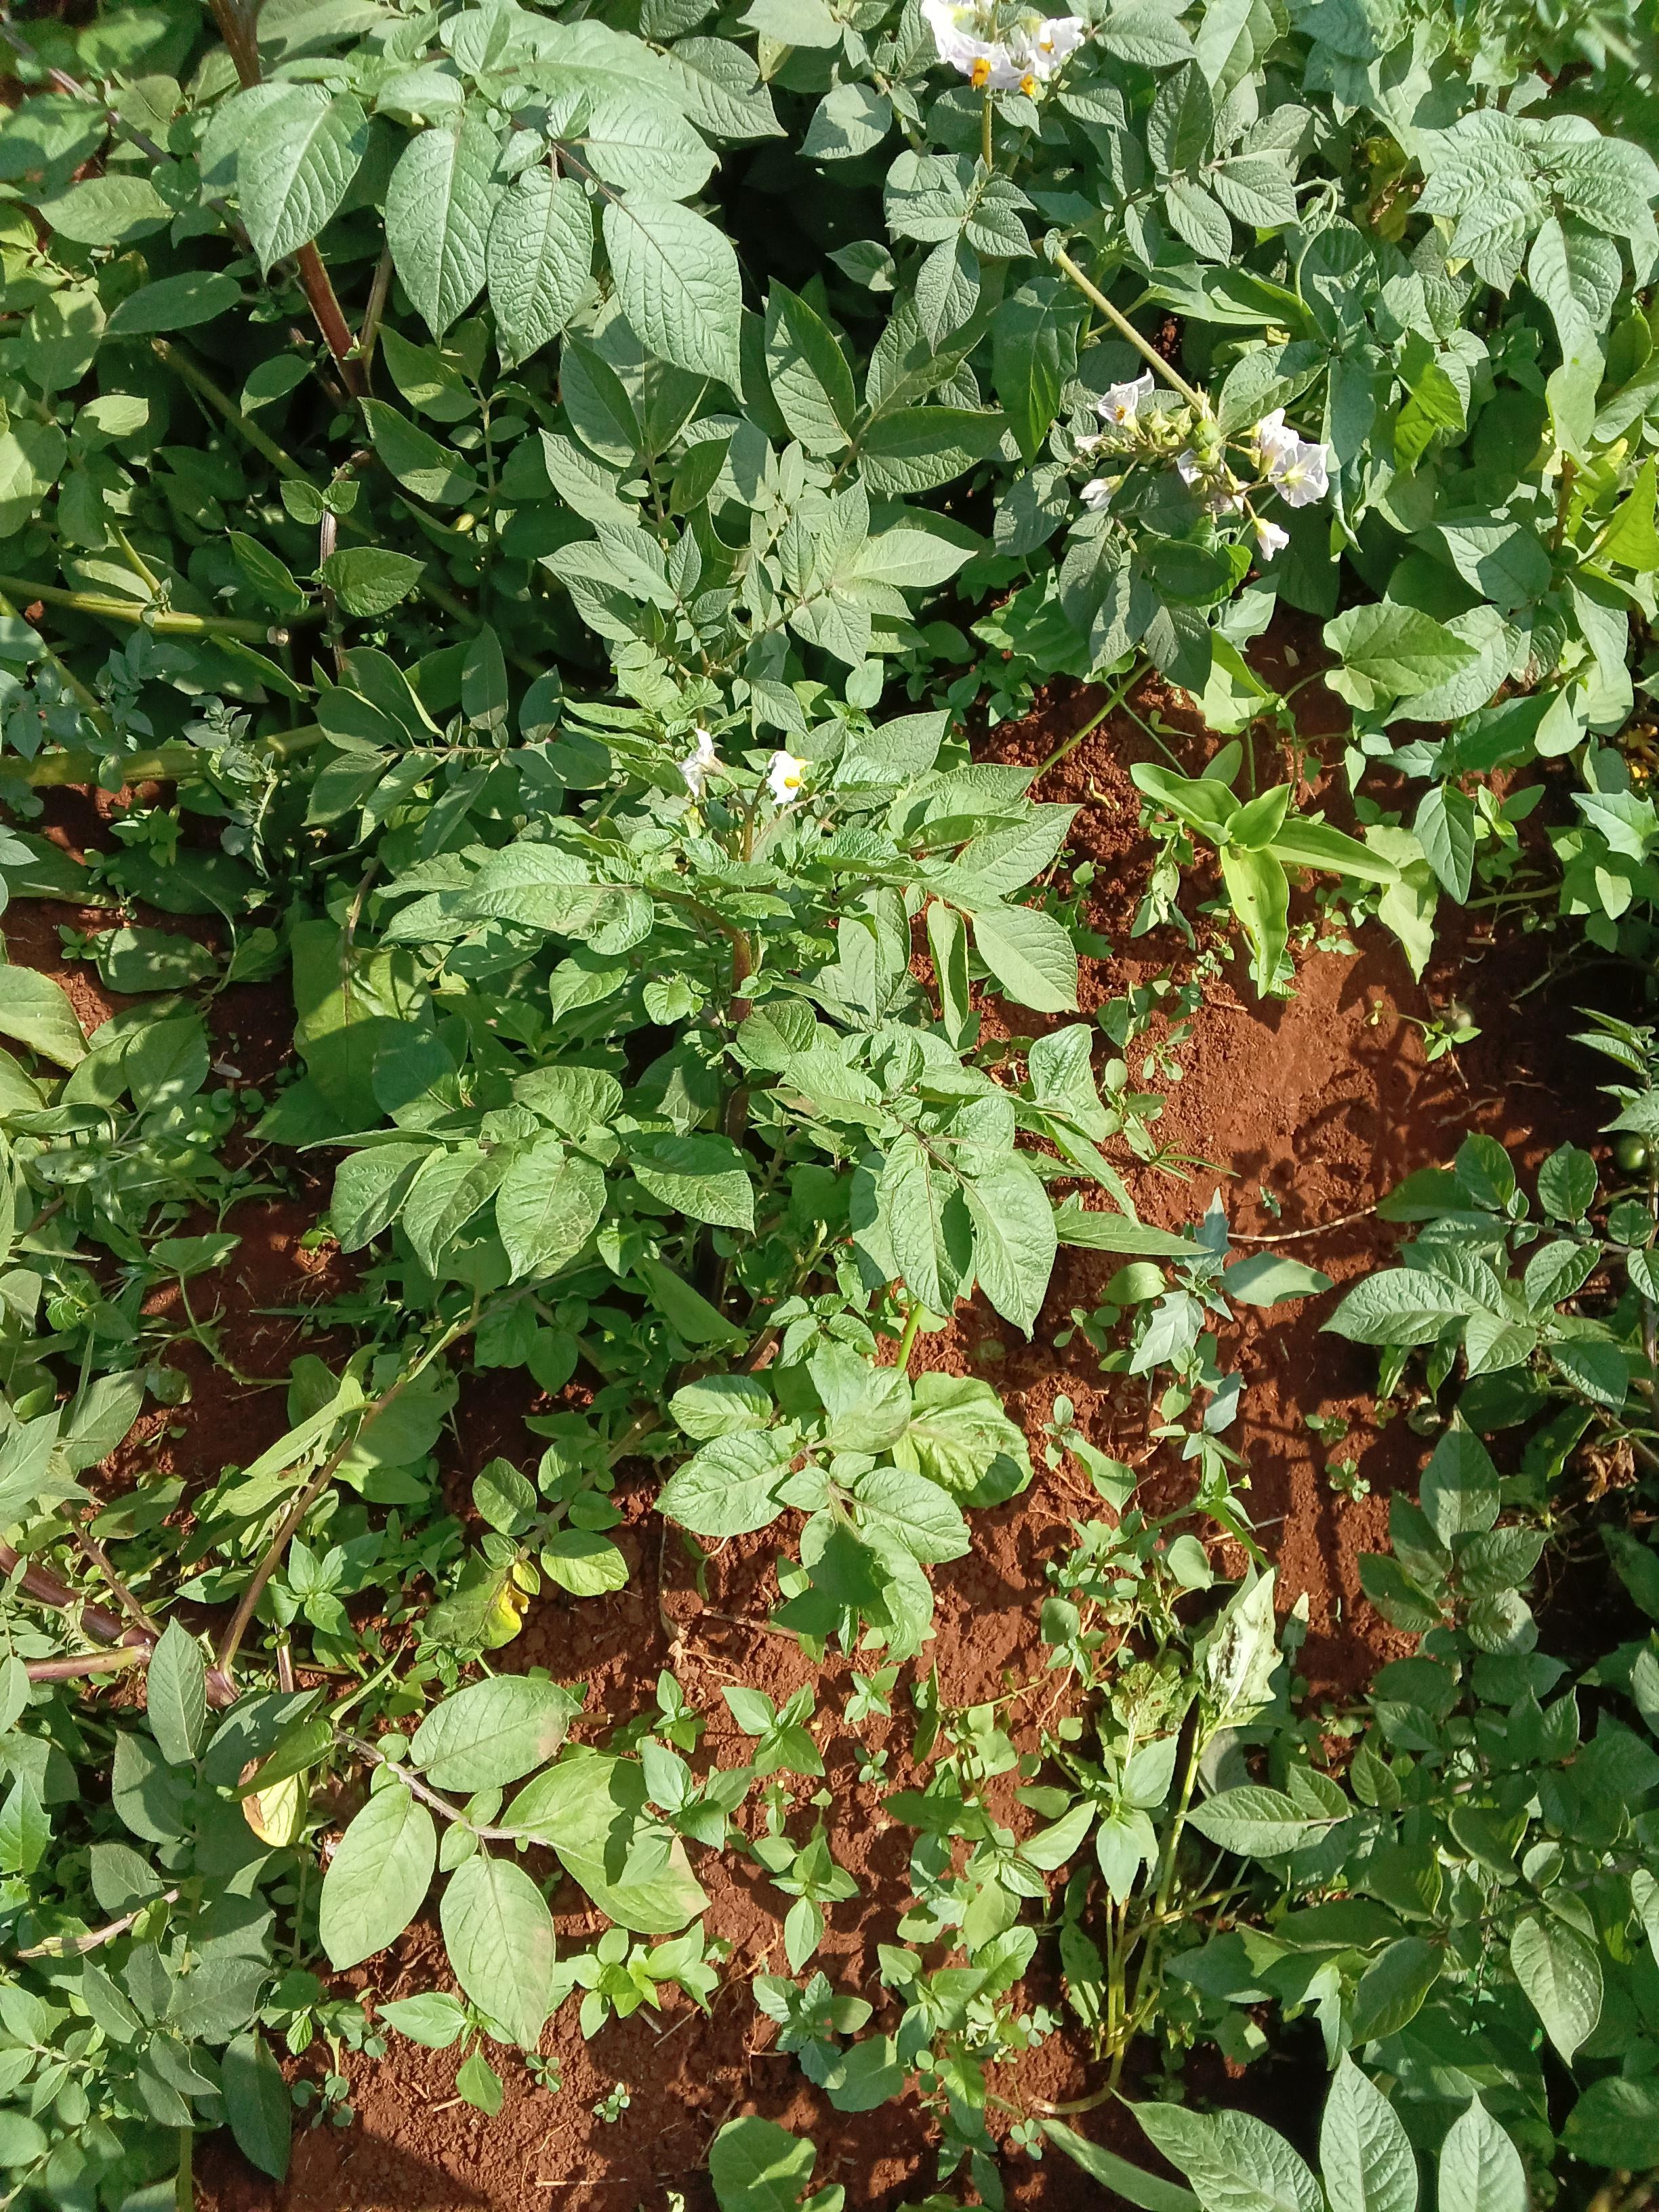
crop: potato
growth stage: maturity
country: Kenya
